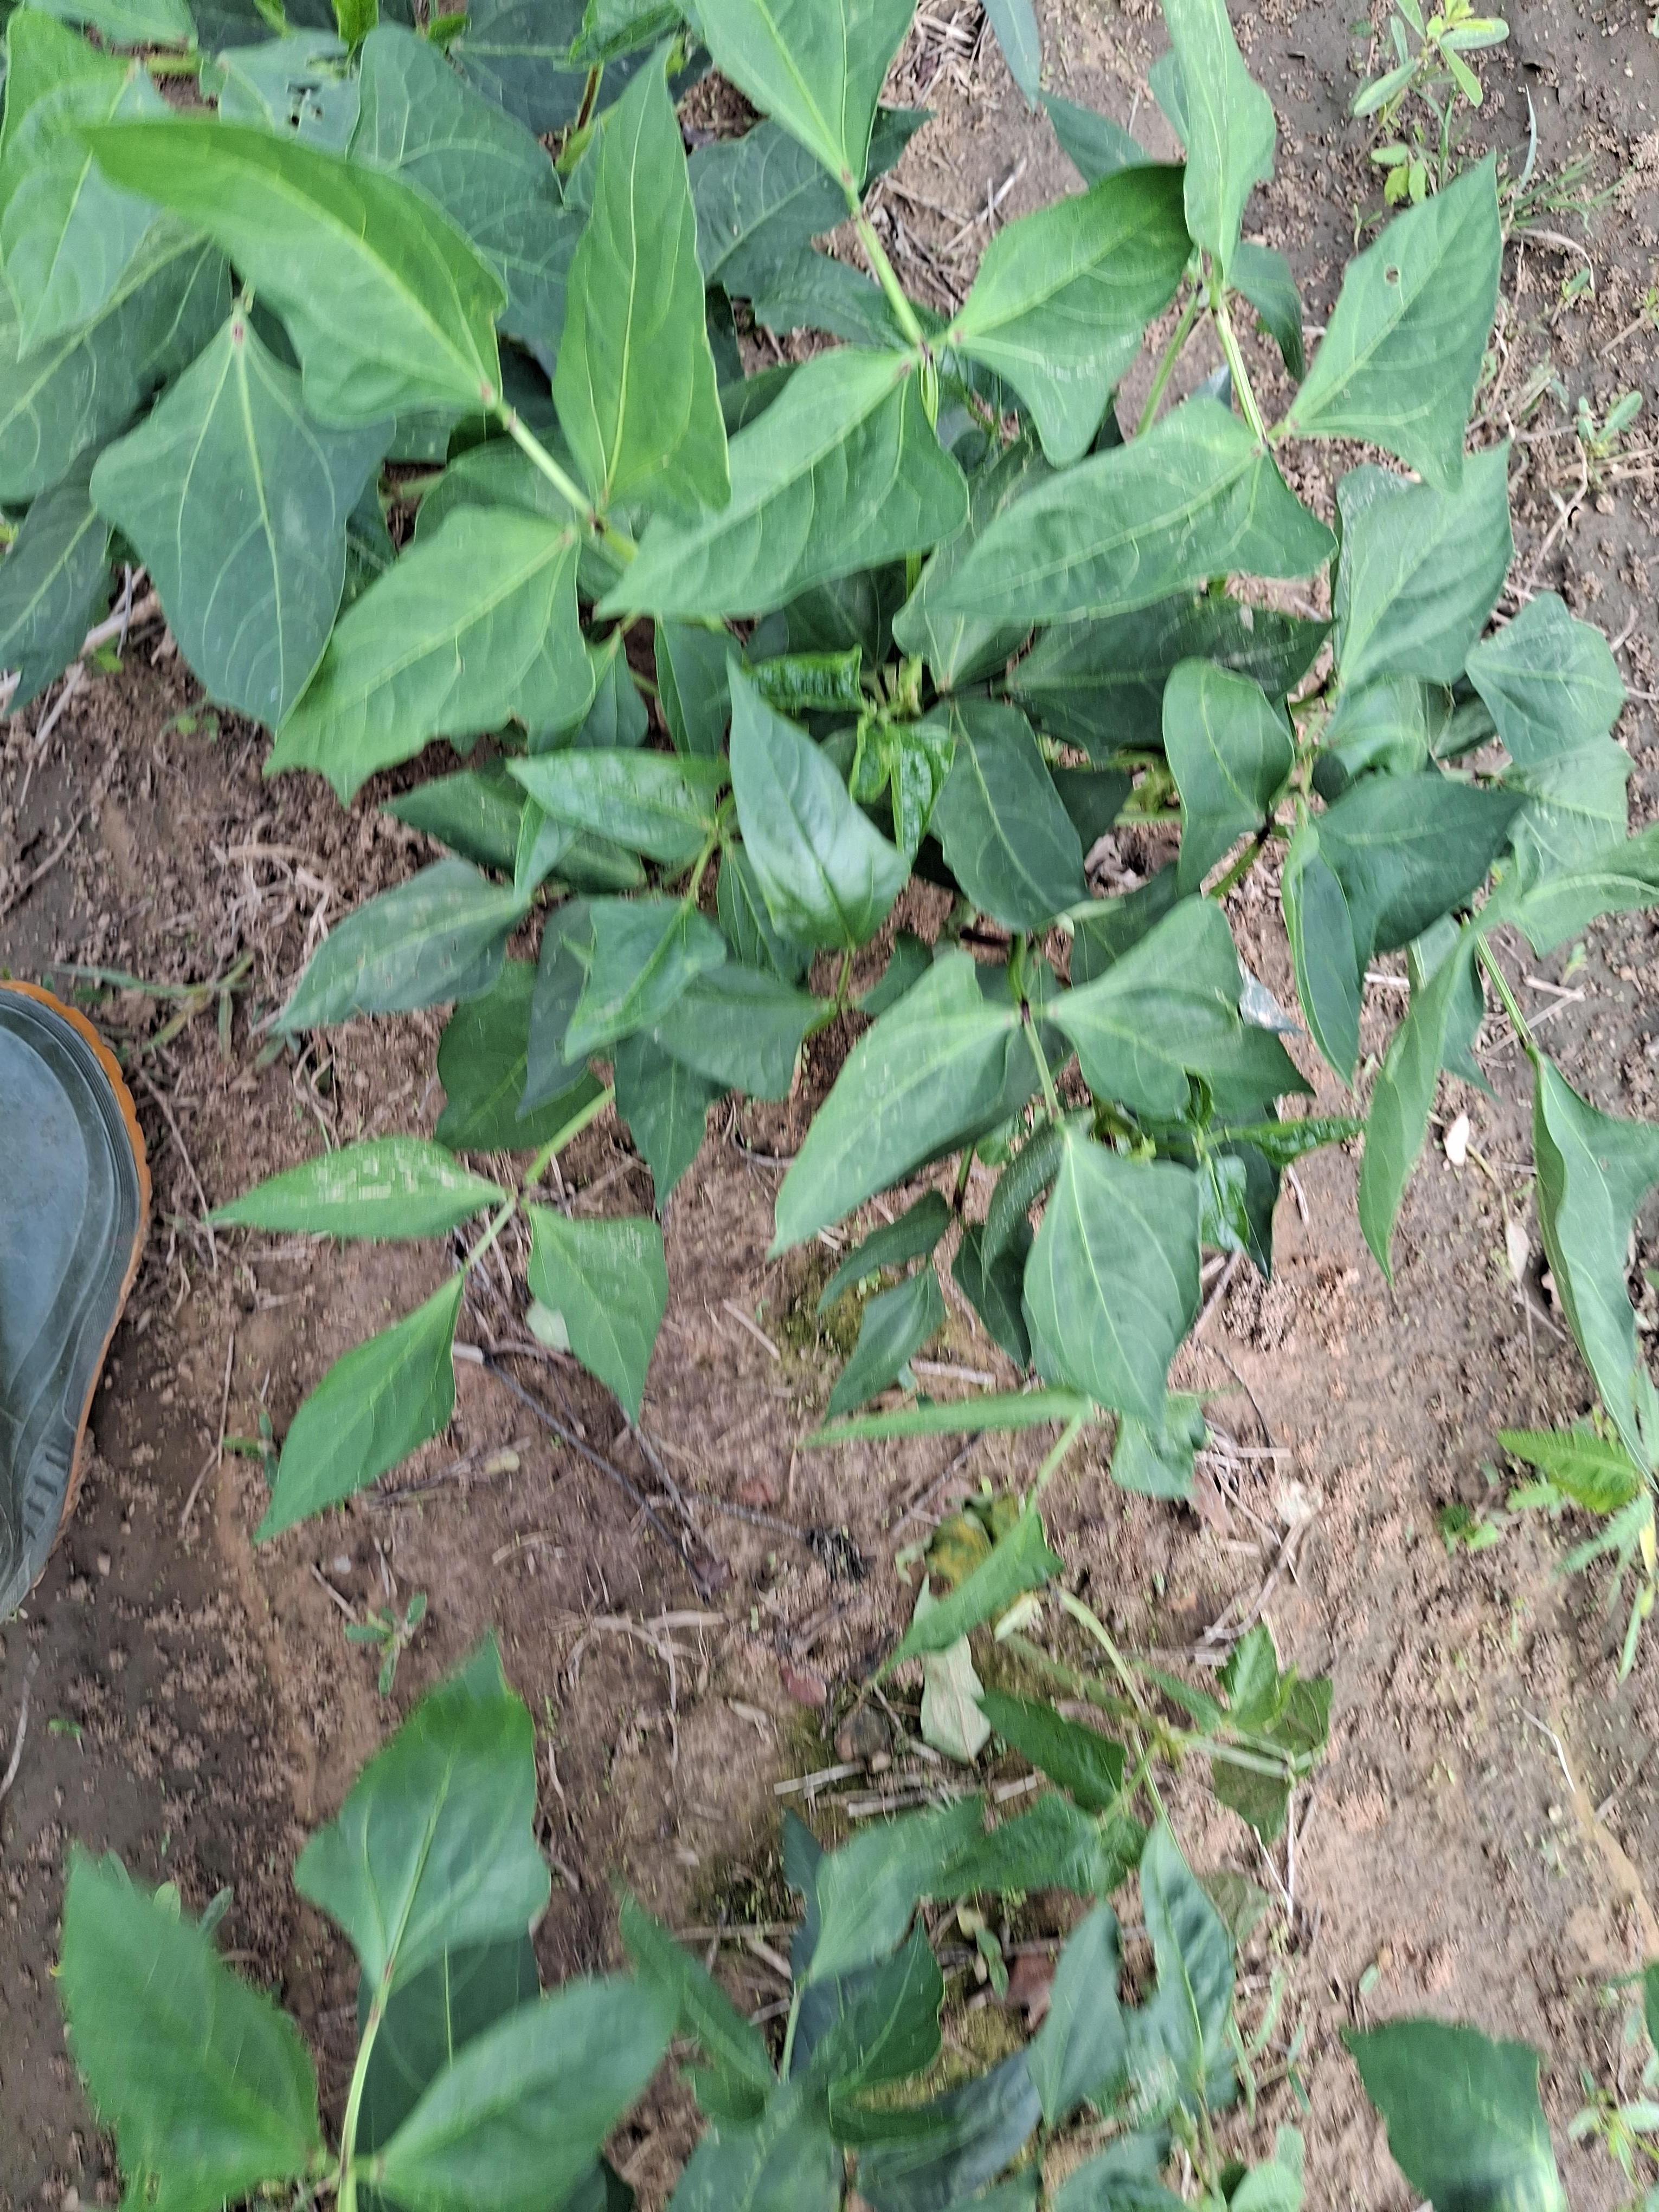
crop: cowpea
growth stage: vegetative
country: Nigeria
